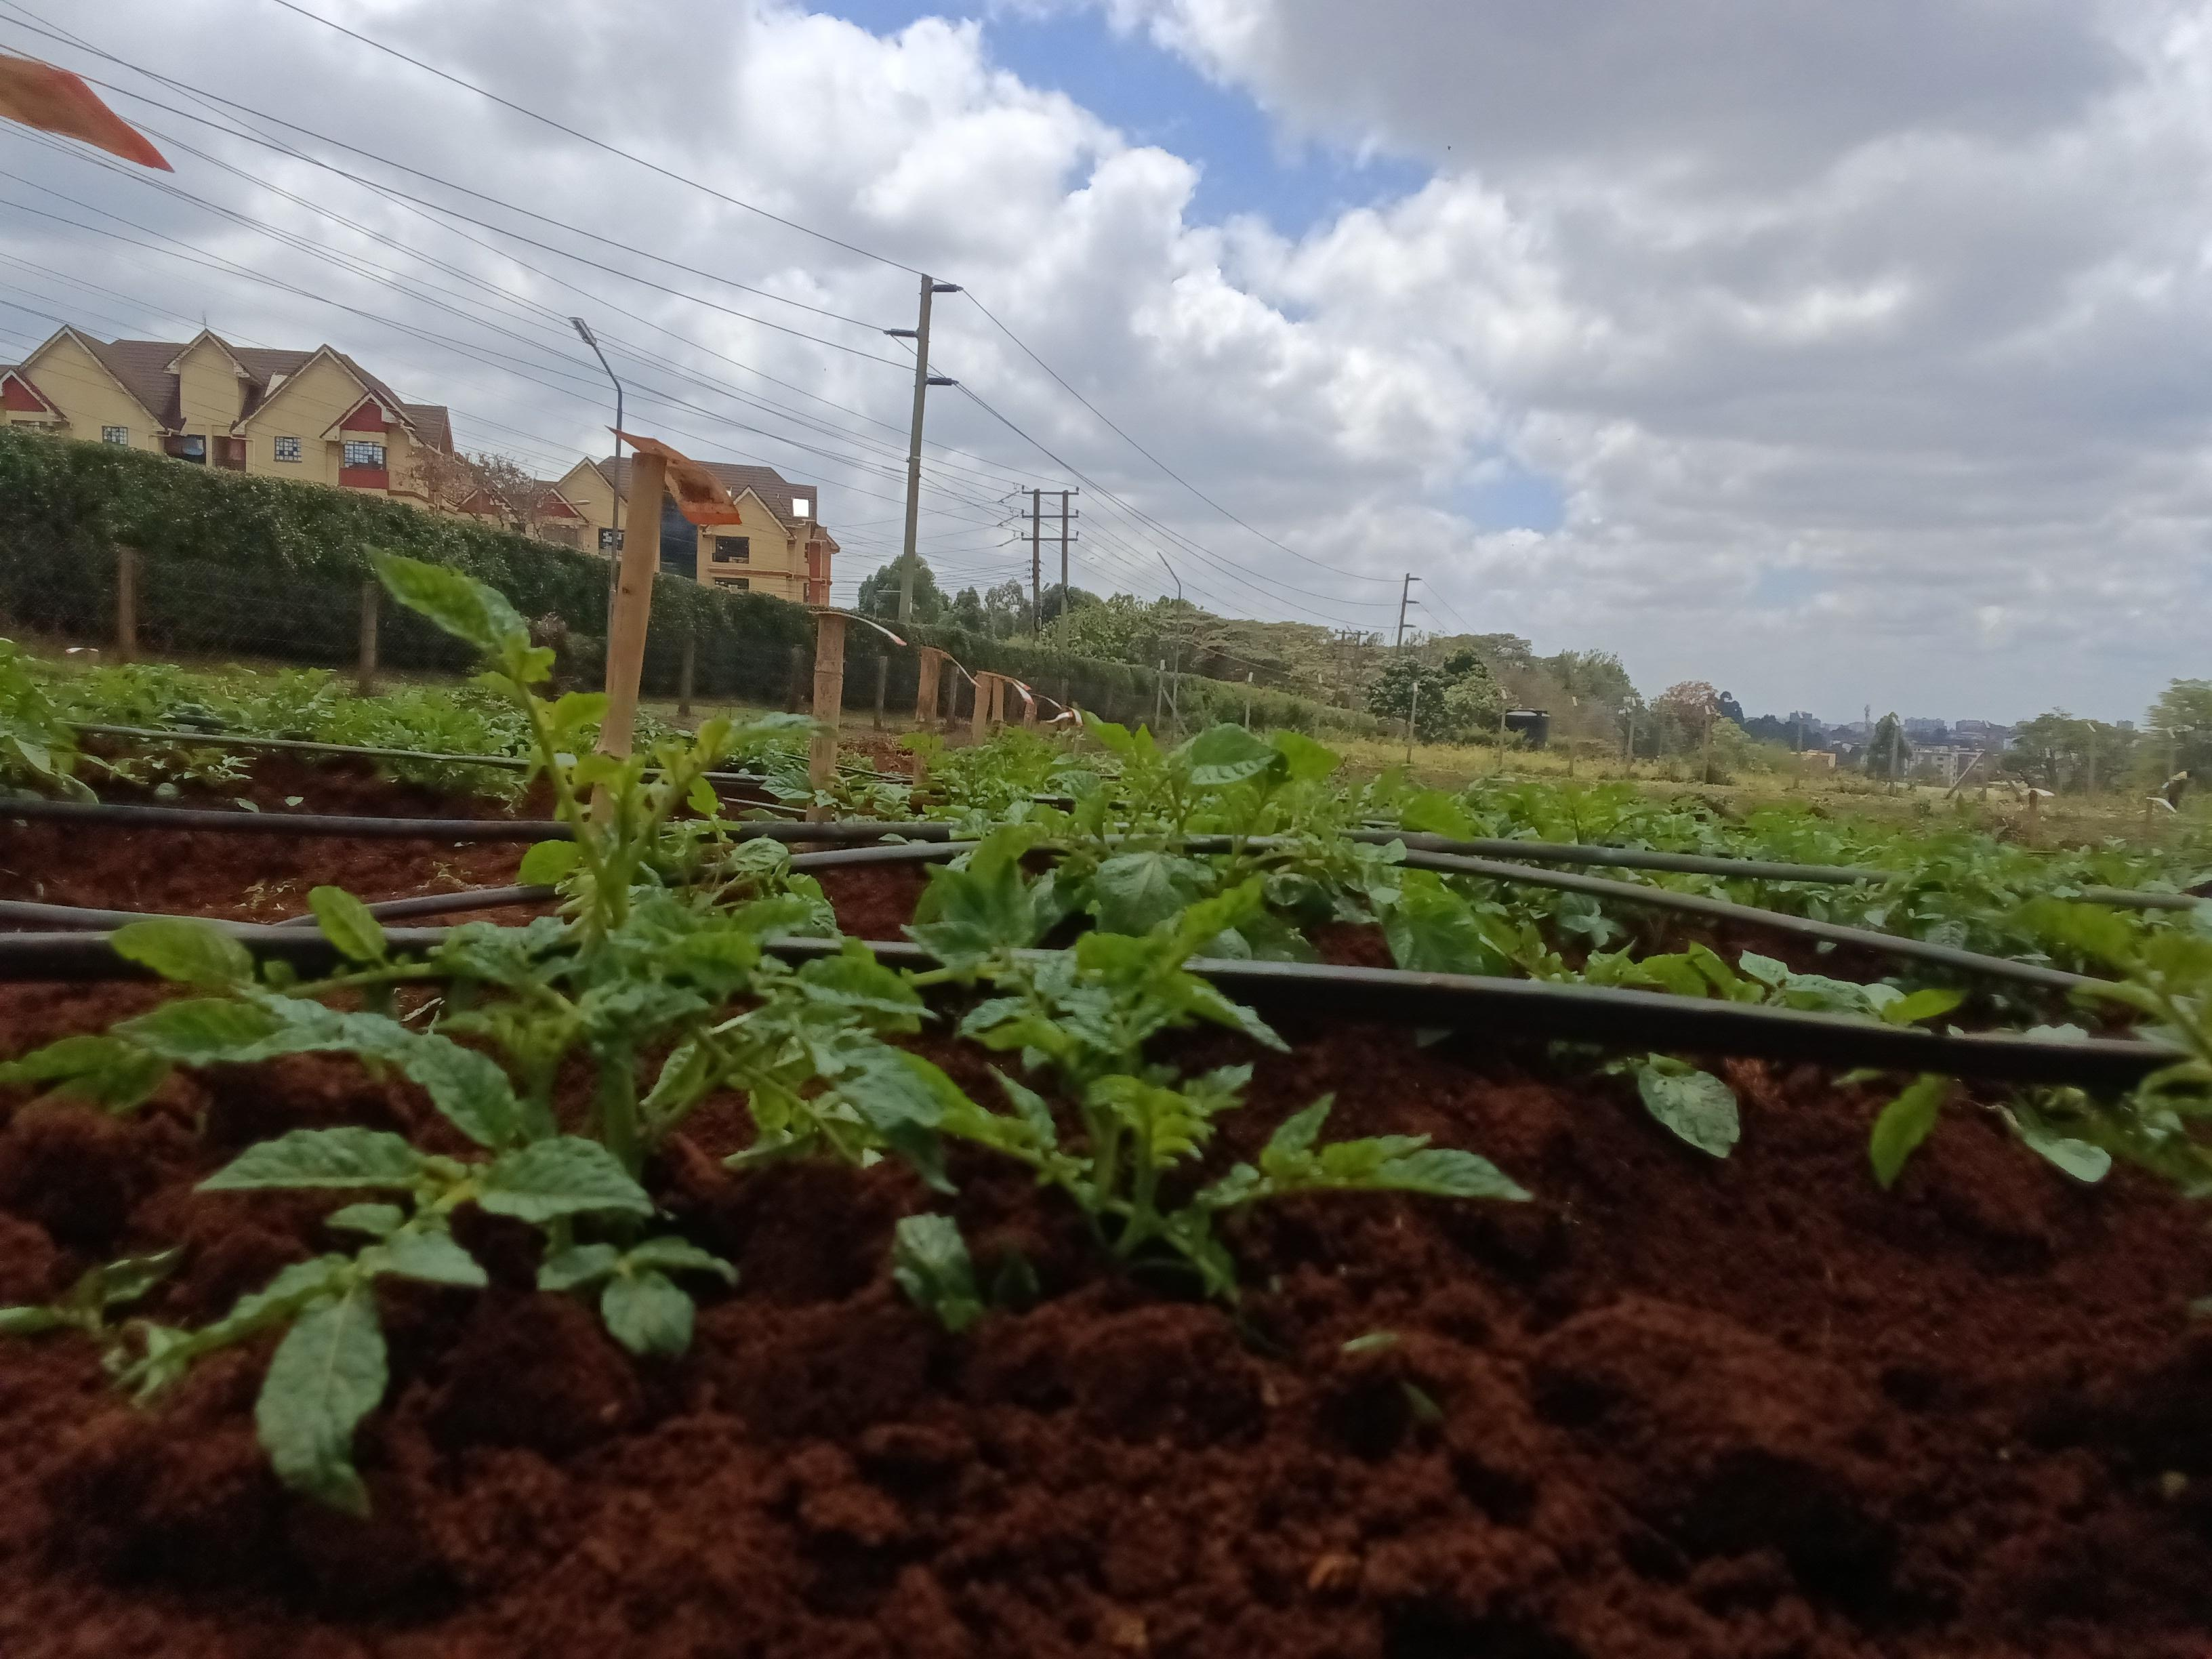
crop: potato
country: Kenya
